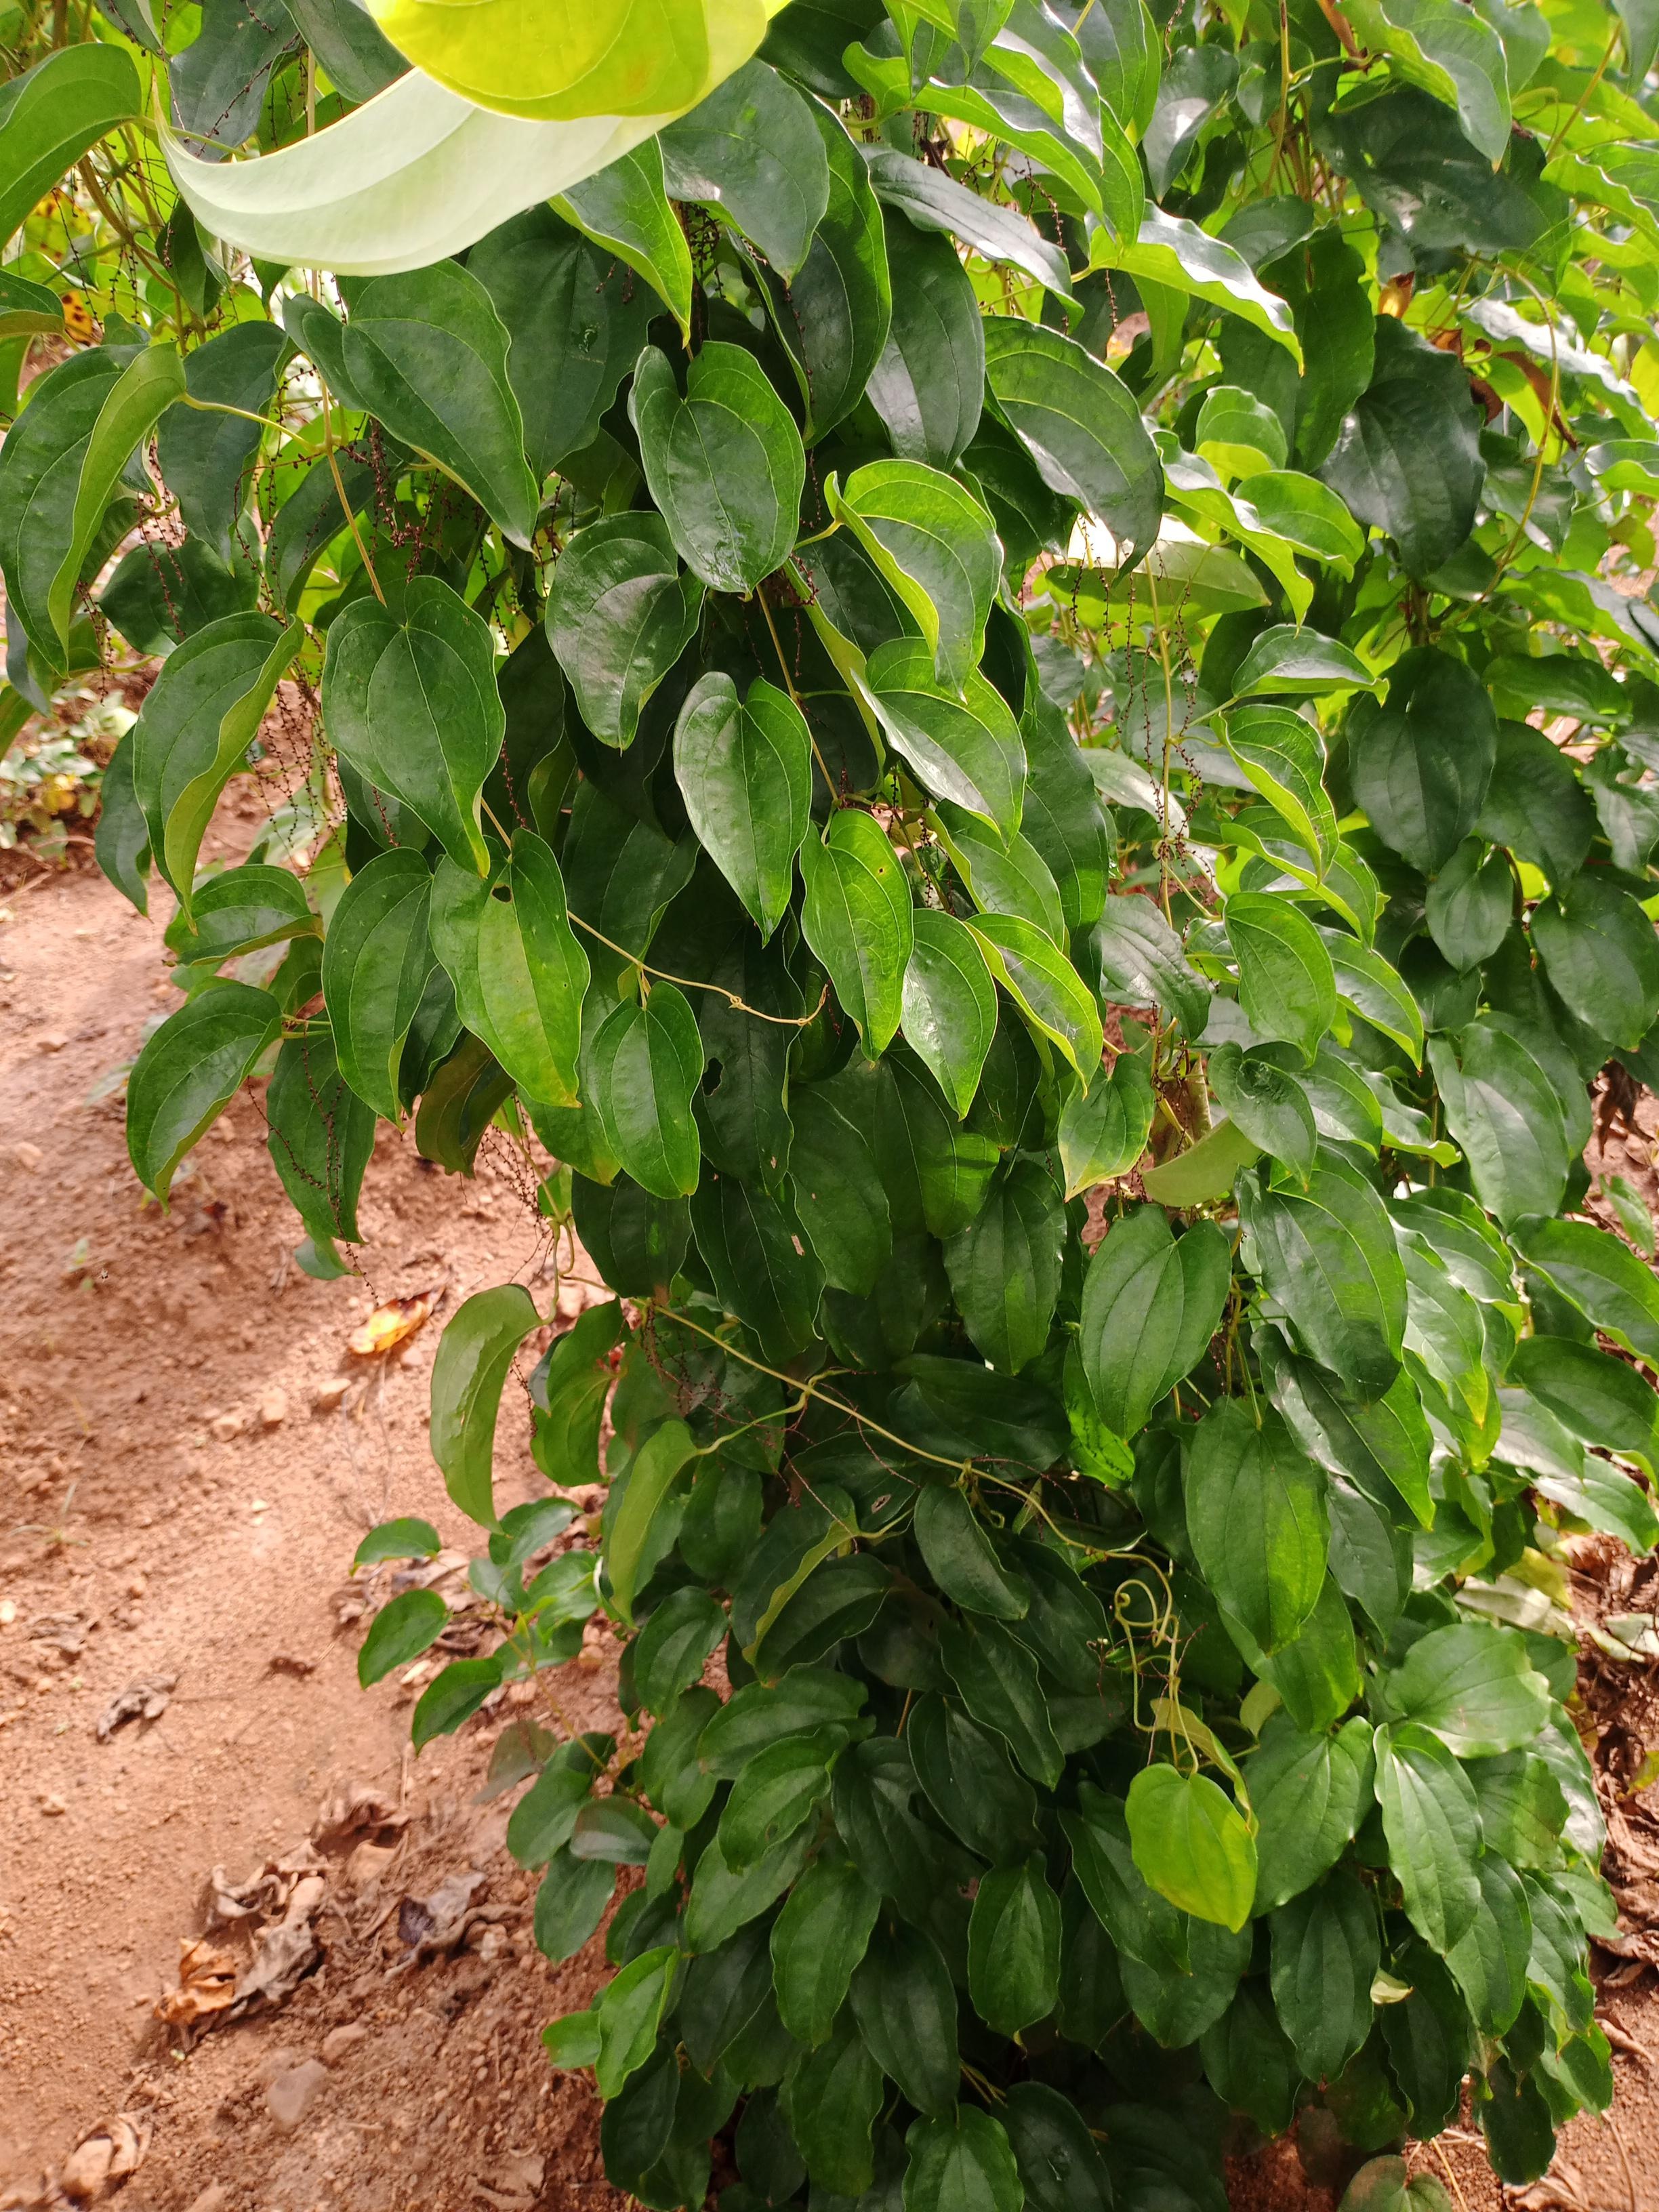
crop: yam
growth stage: vegetative
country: Nigeria
